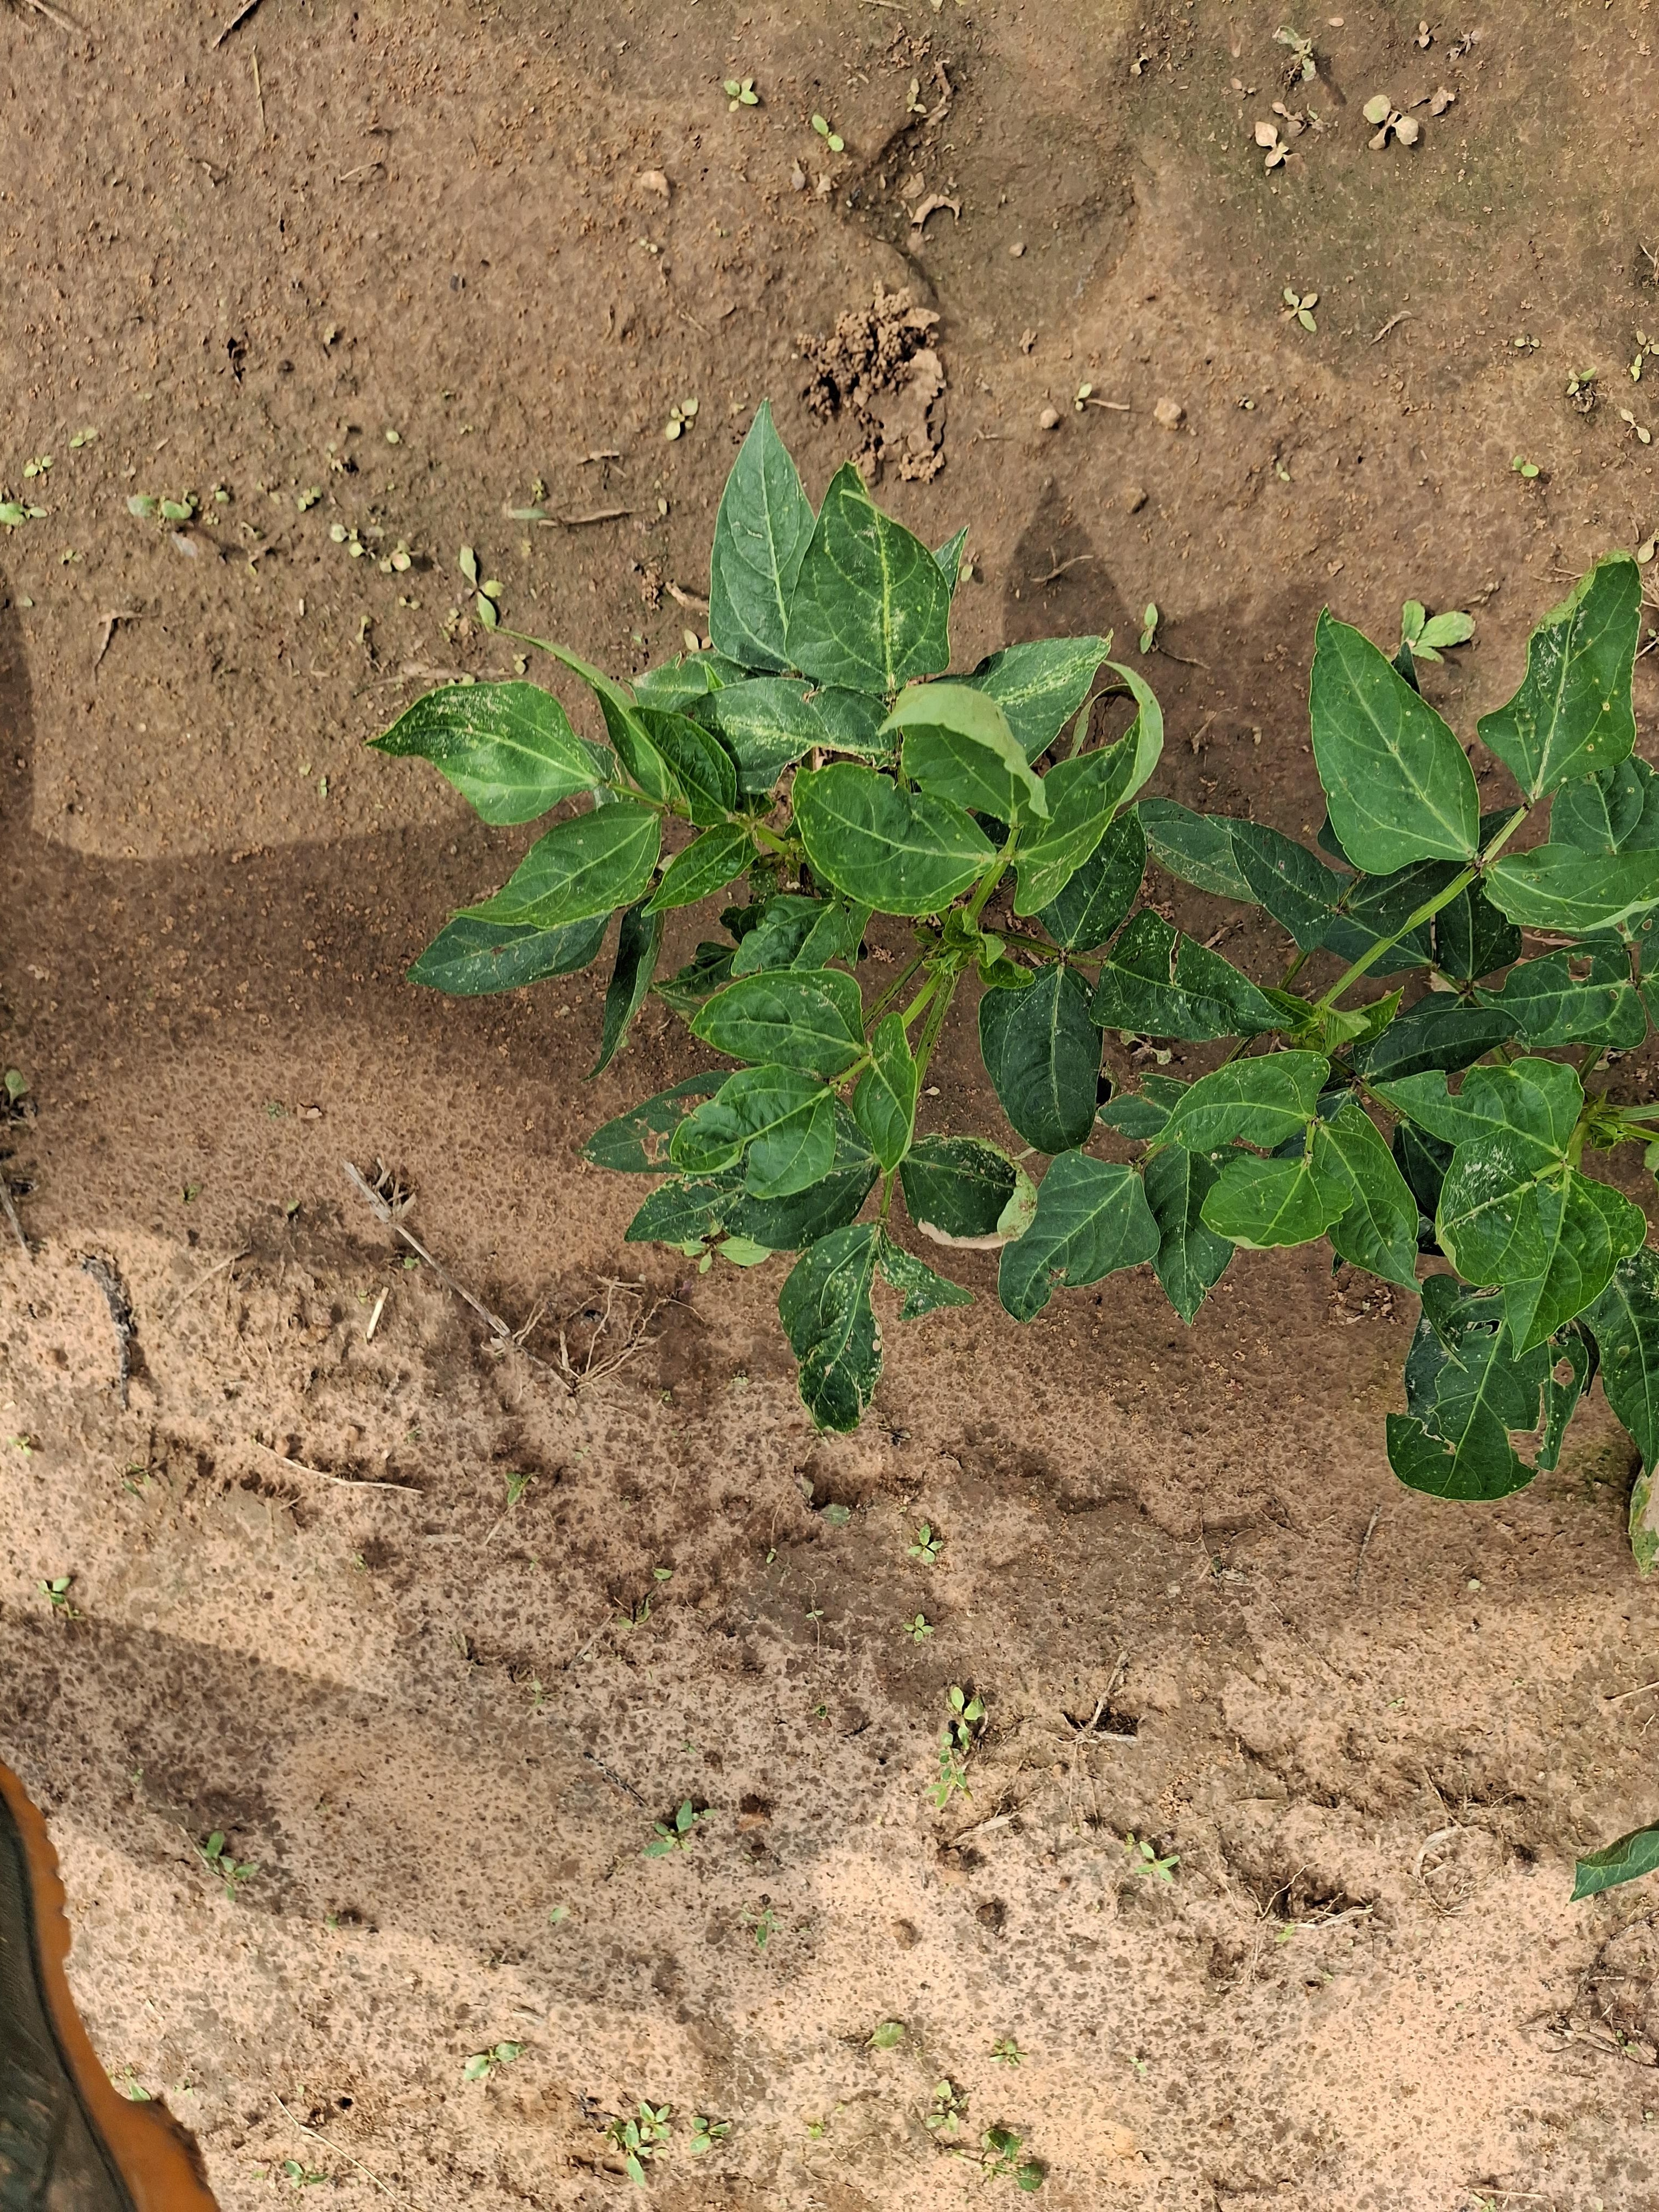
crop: cowpea
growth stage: vegetative
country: Nigeria
